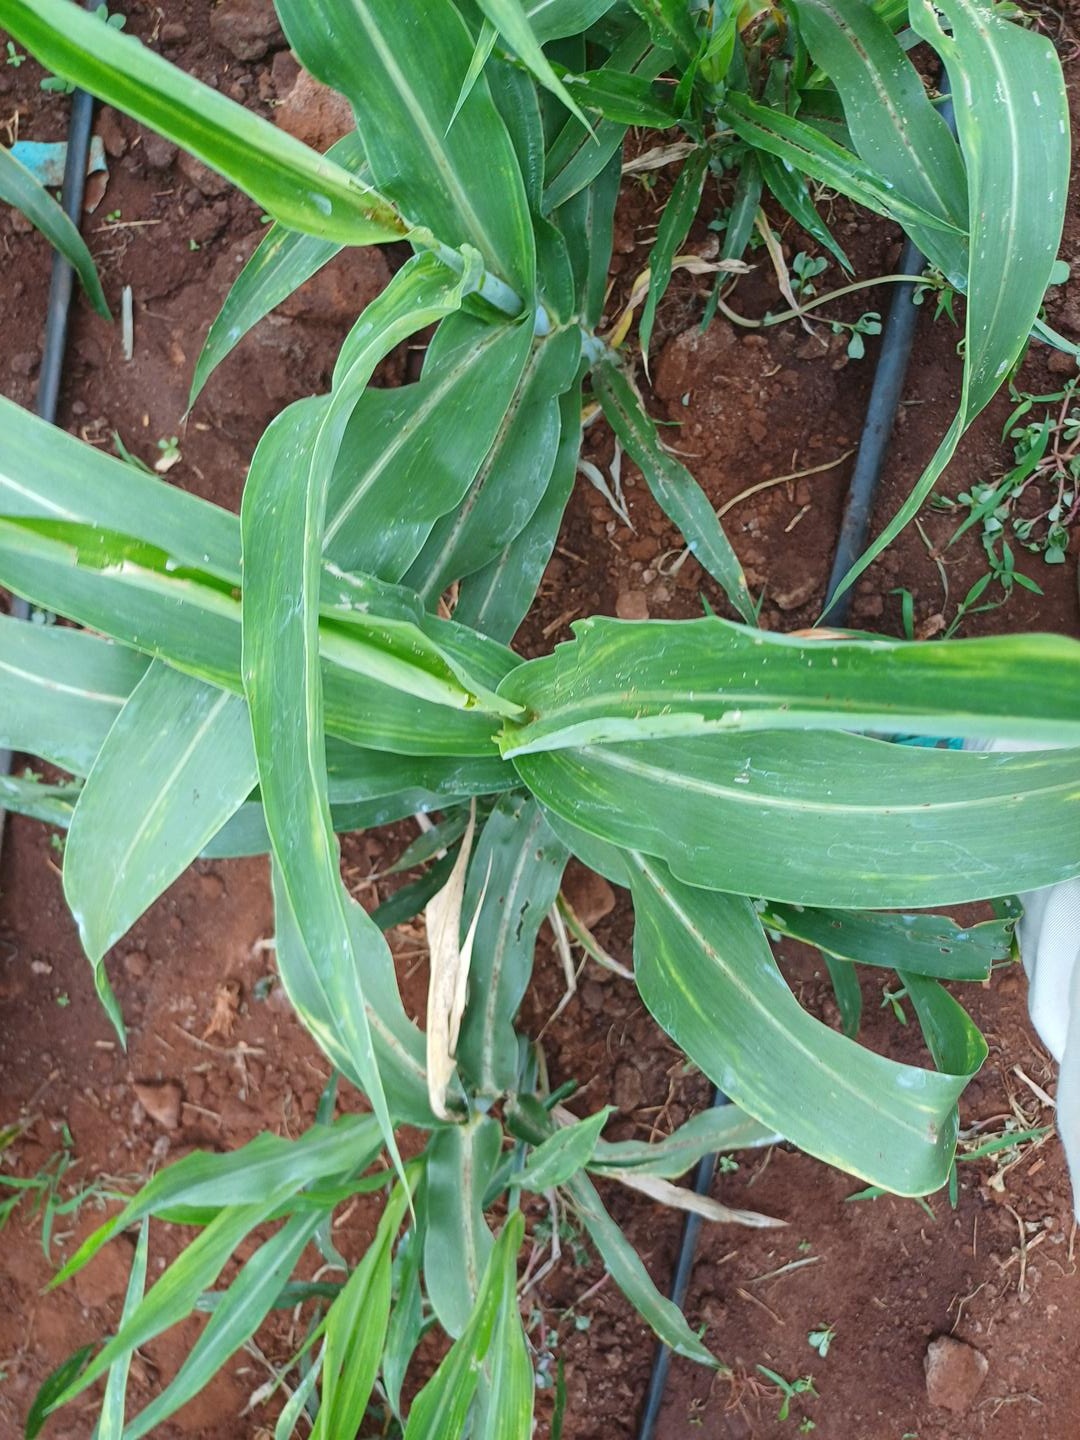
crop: sorghum
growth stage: heading tuber
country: Kenya
